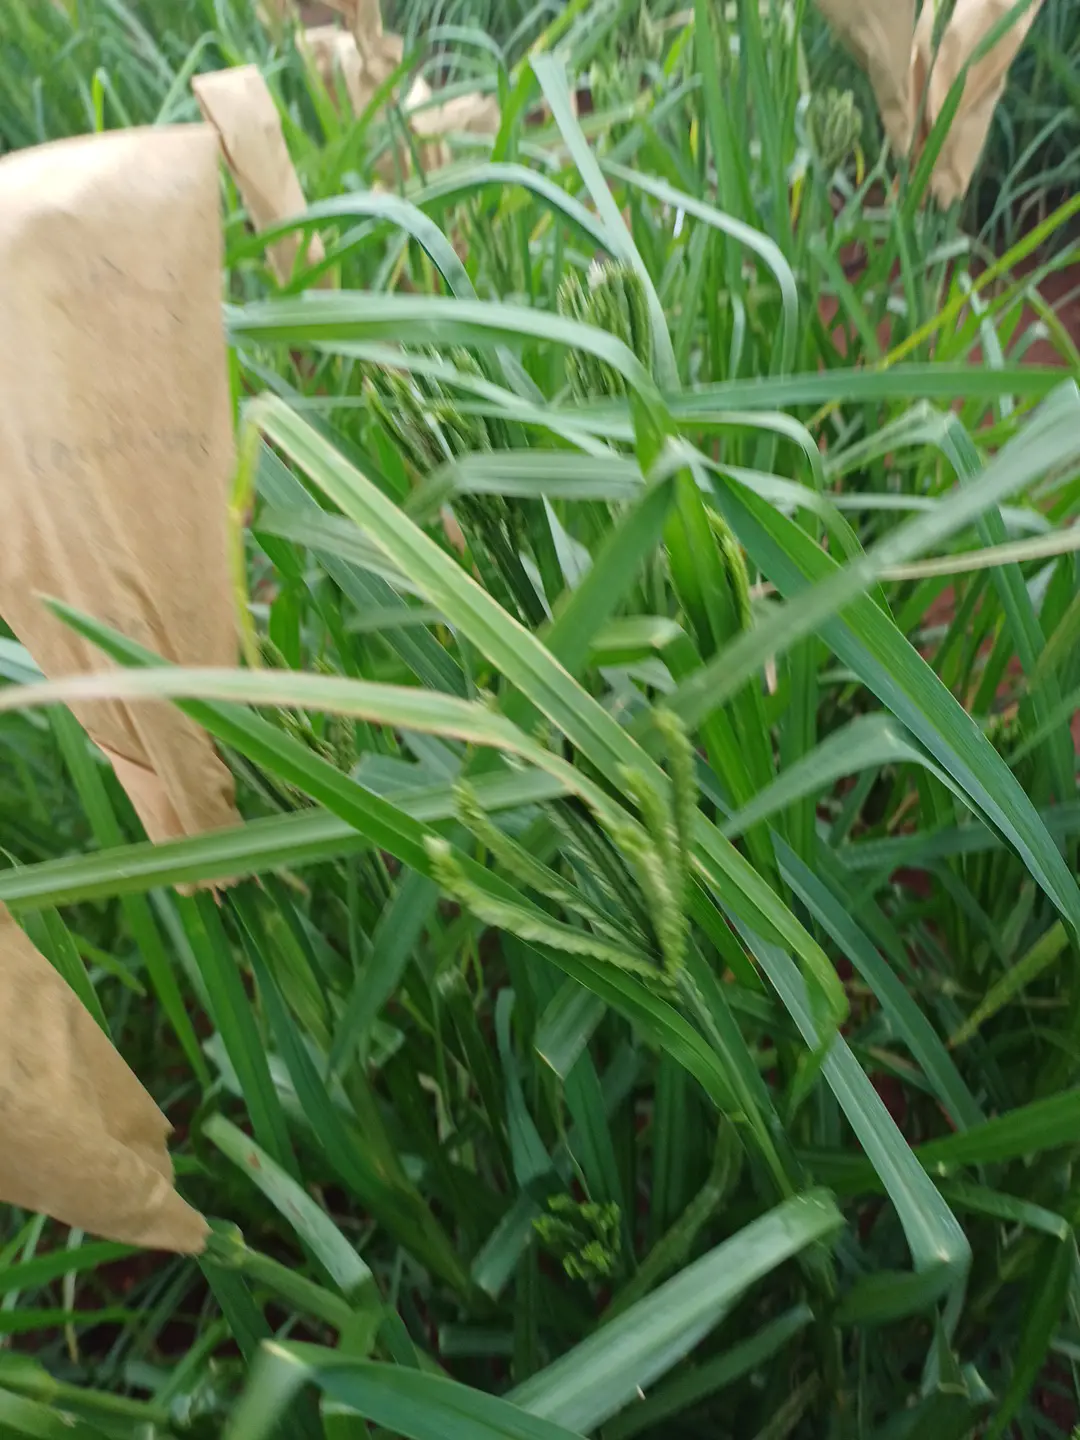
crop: finger millet
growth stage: heading tuber
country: Kenya
